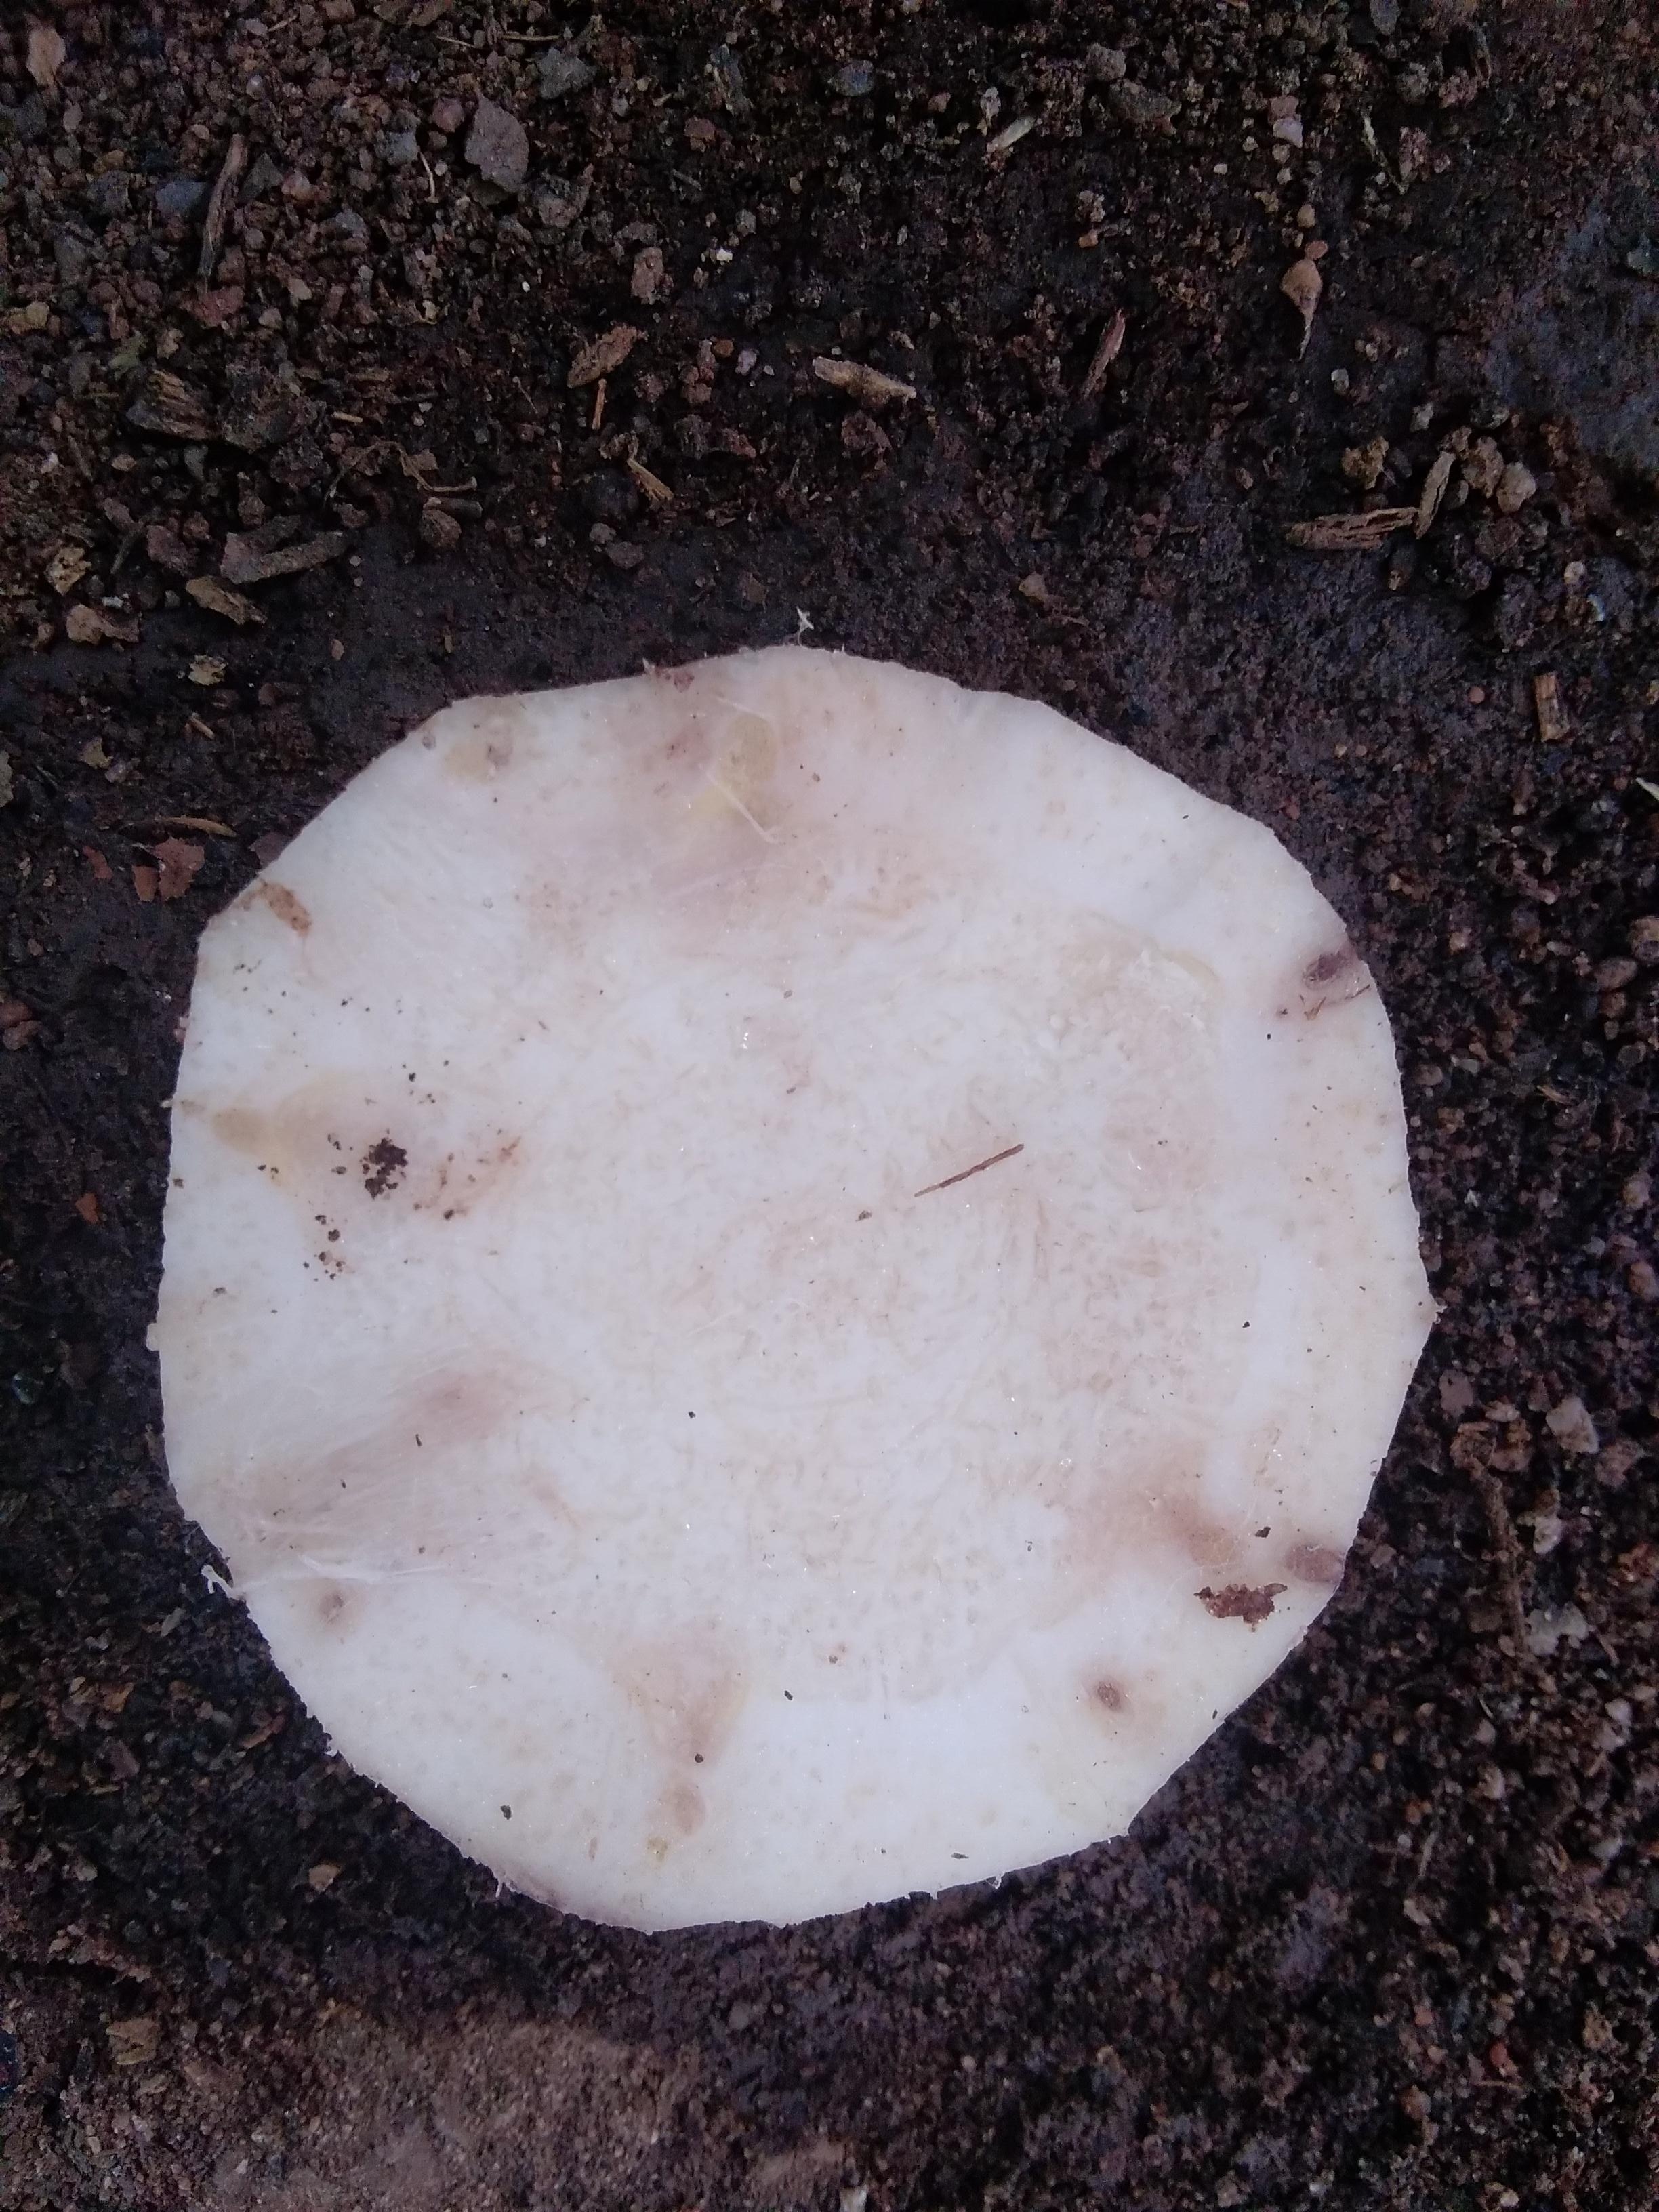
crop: banana
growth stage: vegetative
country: Tanzania
